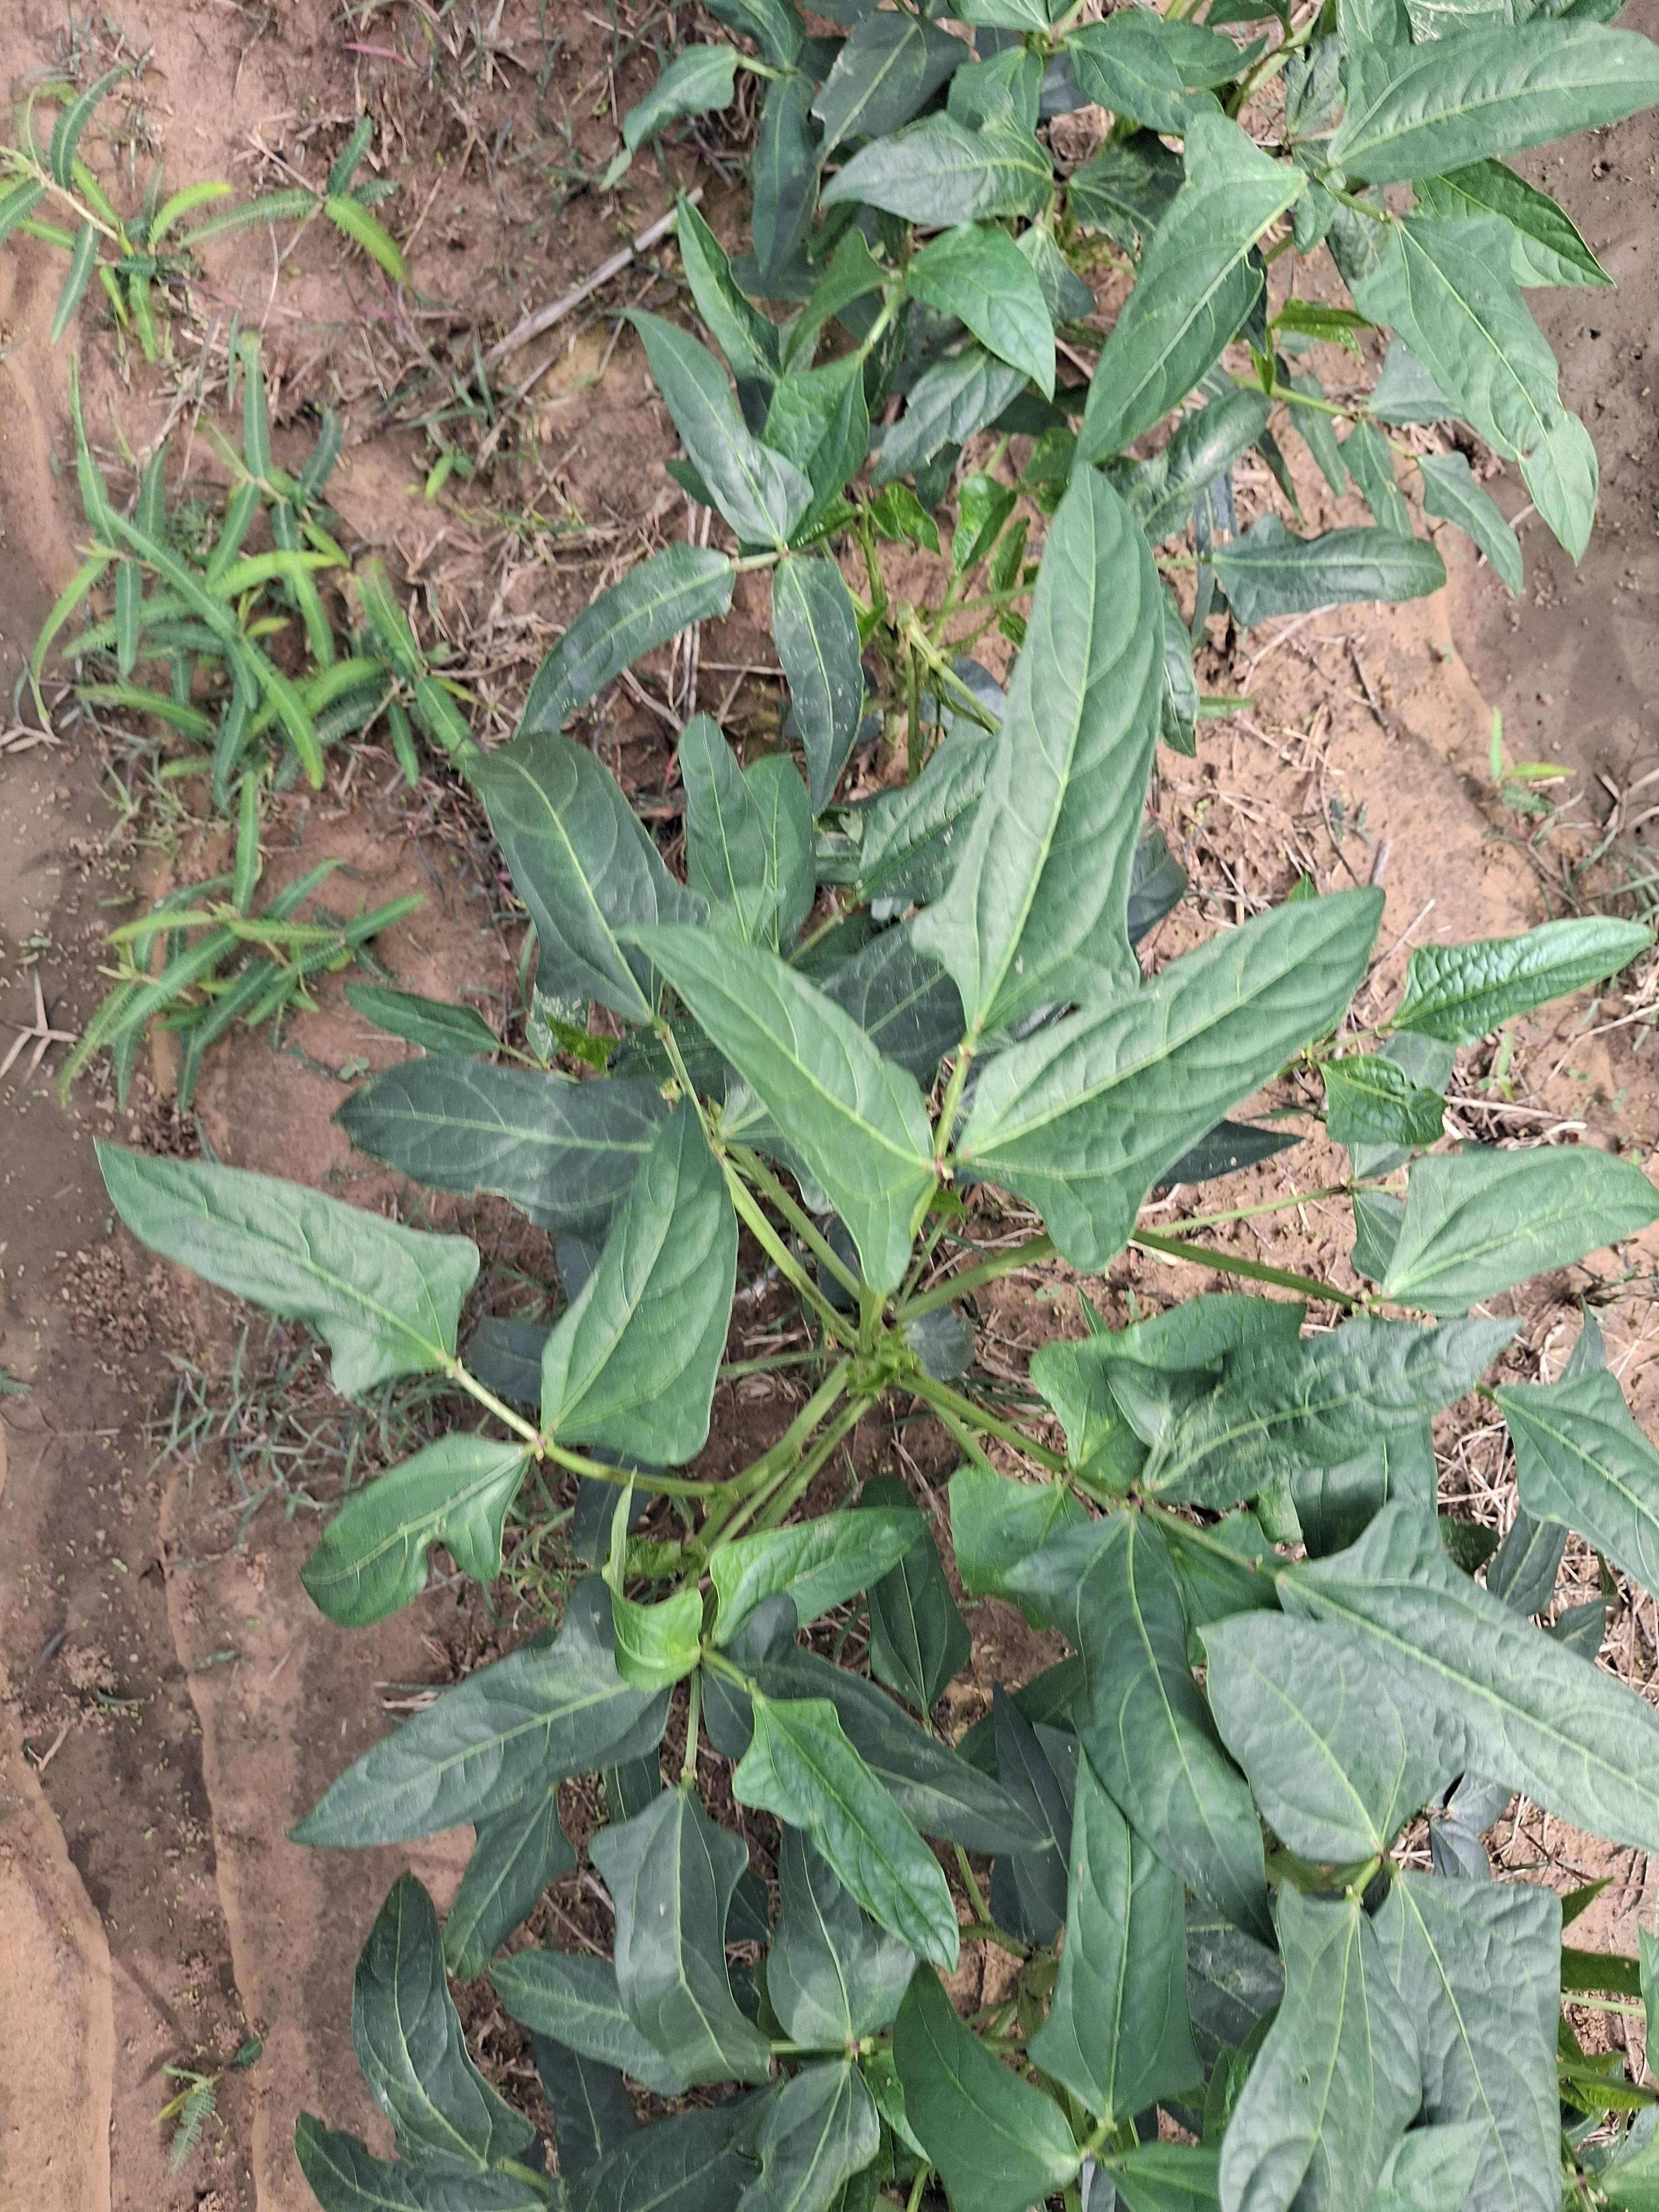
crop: cowpea
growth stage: vegetative
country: Nigeria
